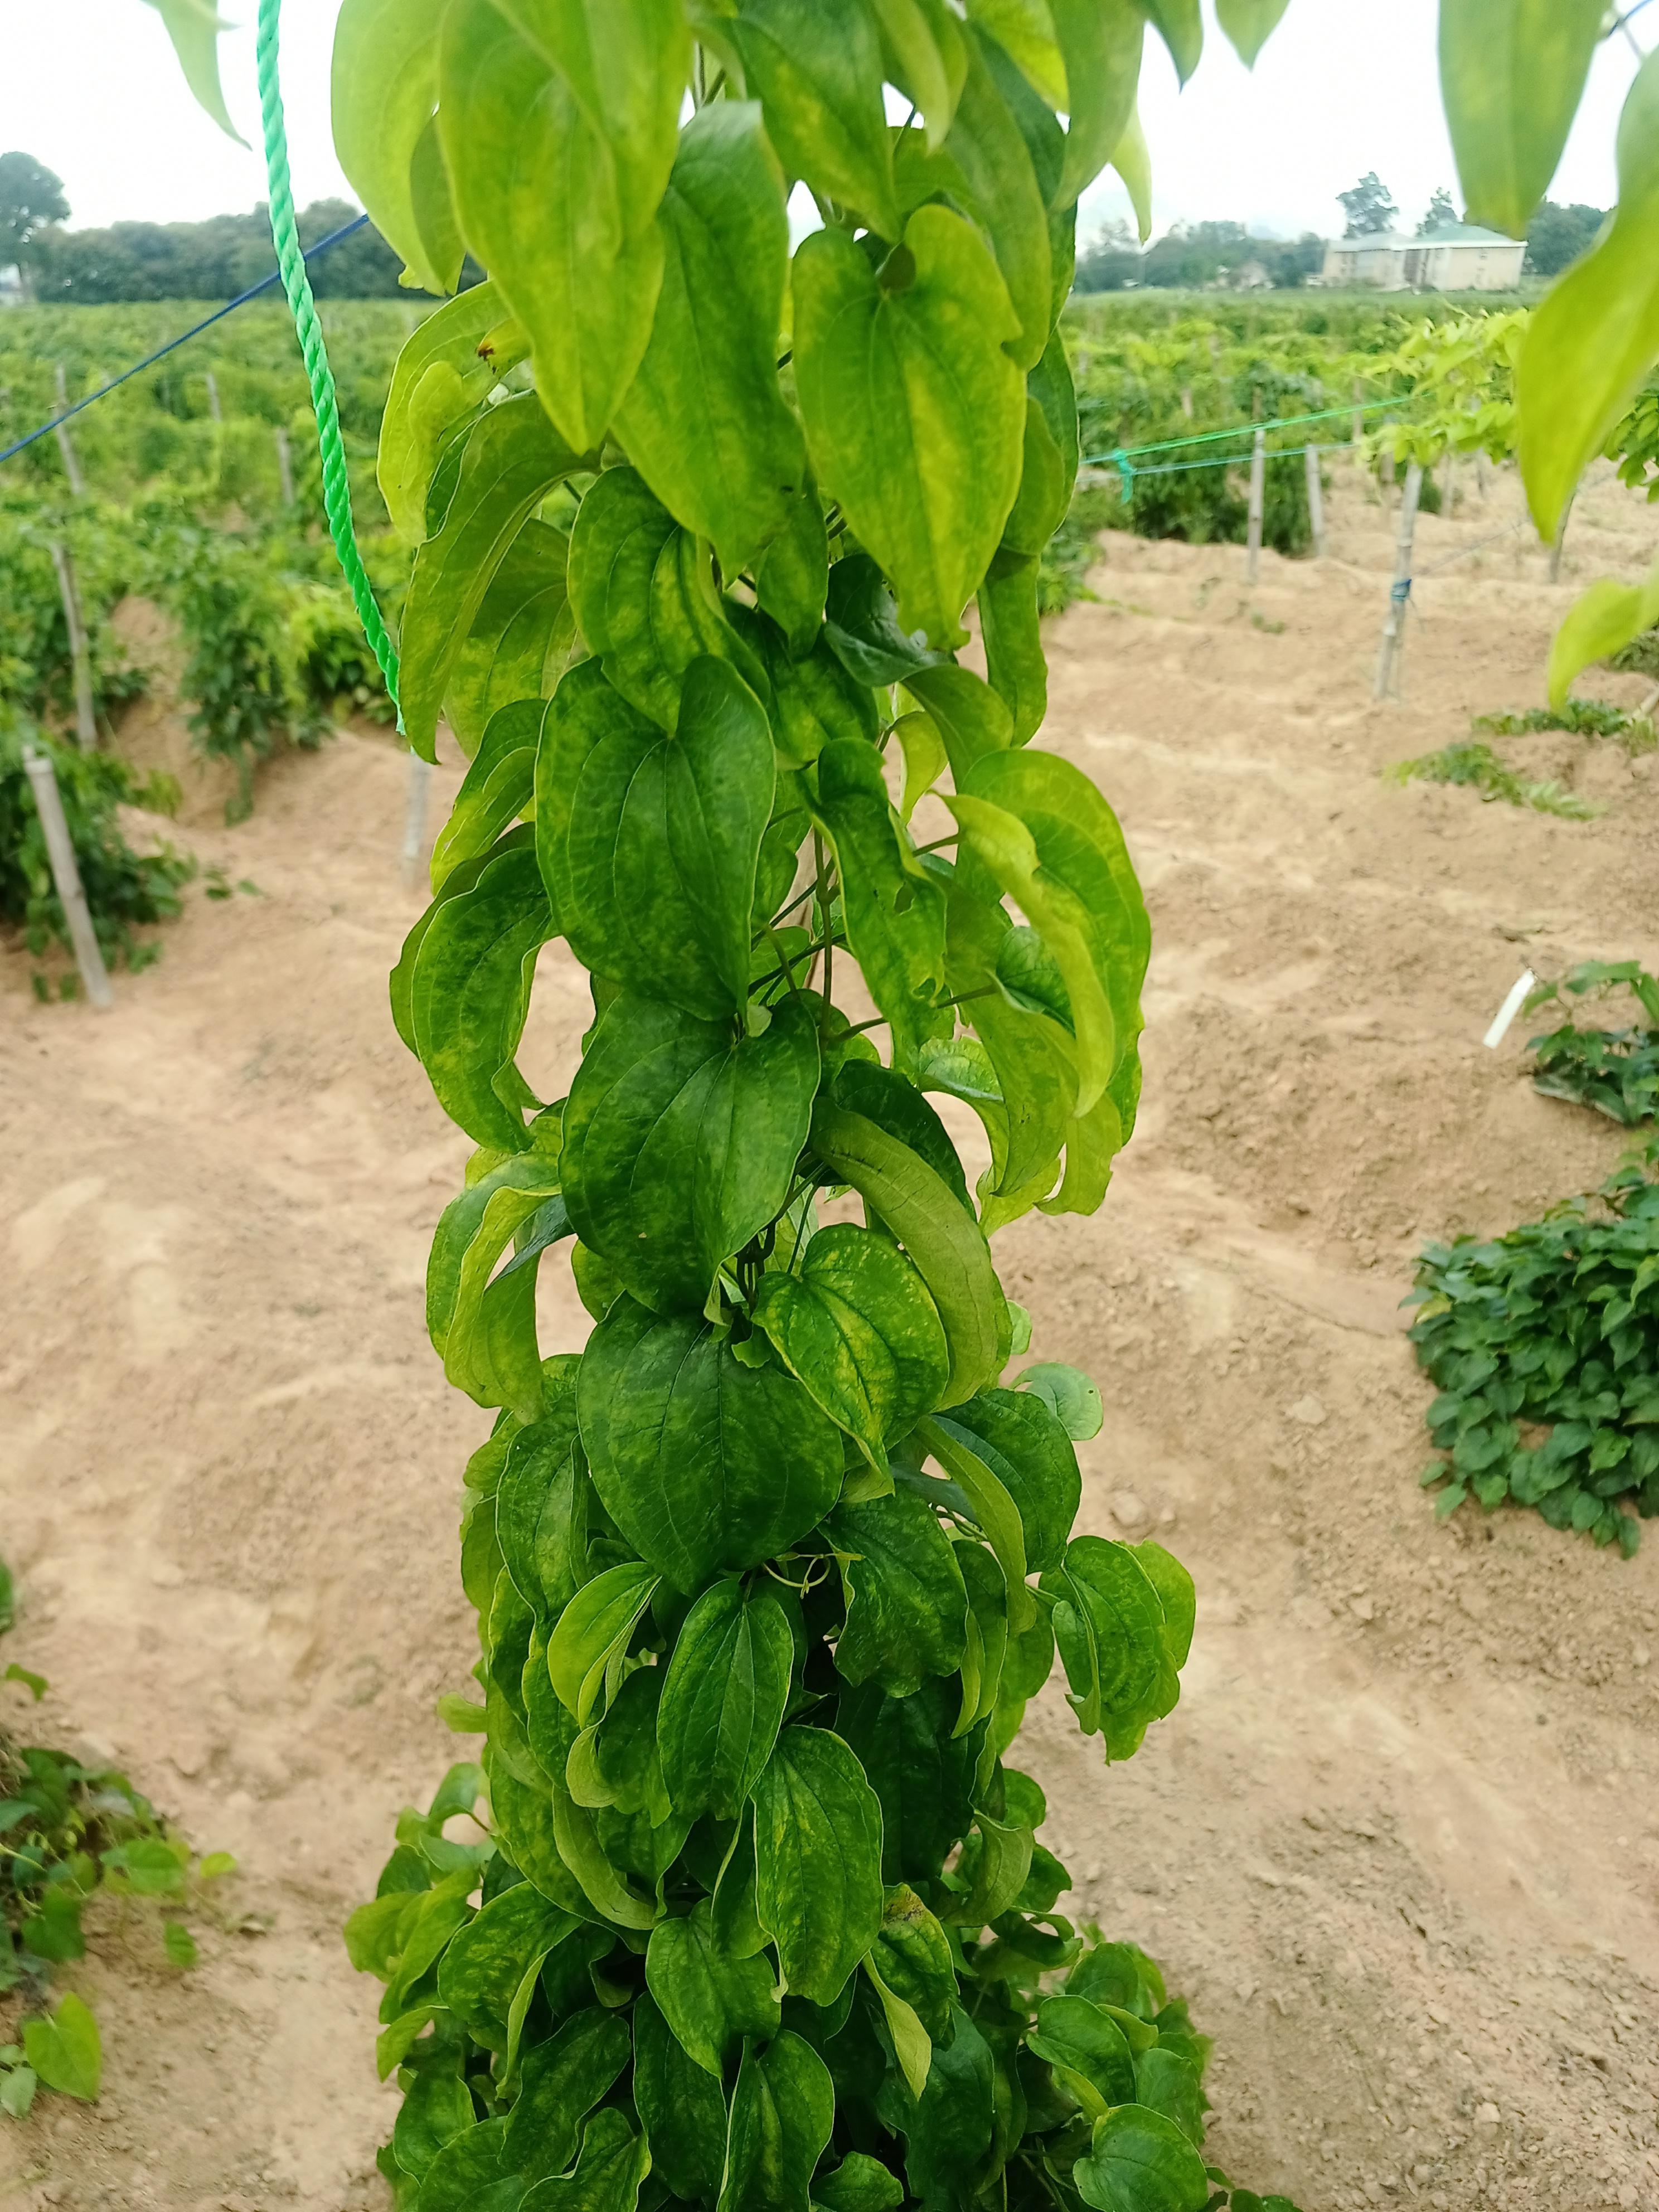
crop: yam
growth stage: vegetative
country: Nigeria
